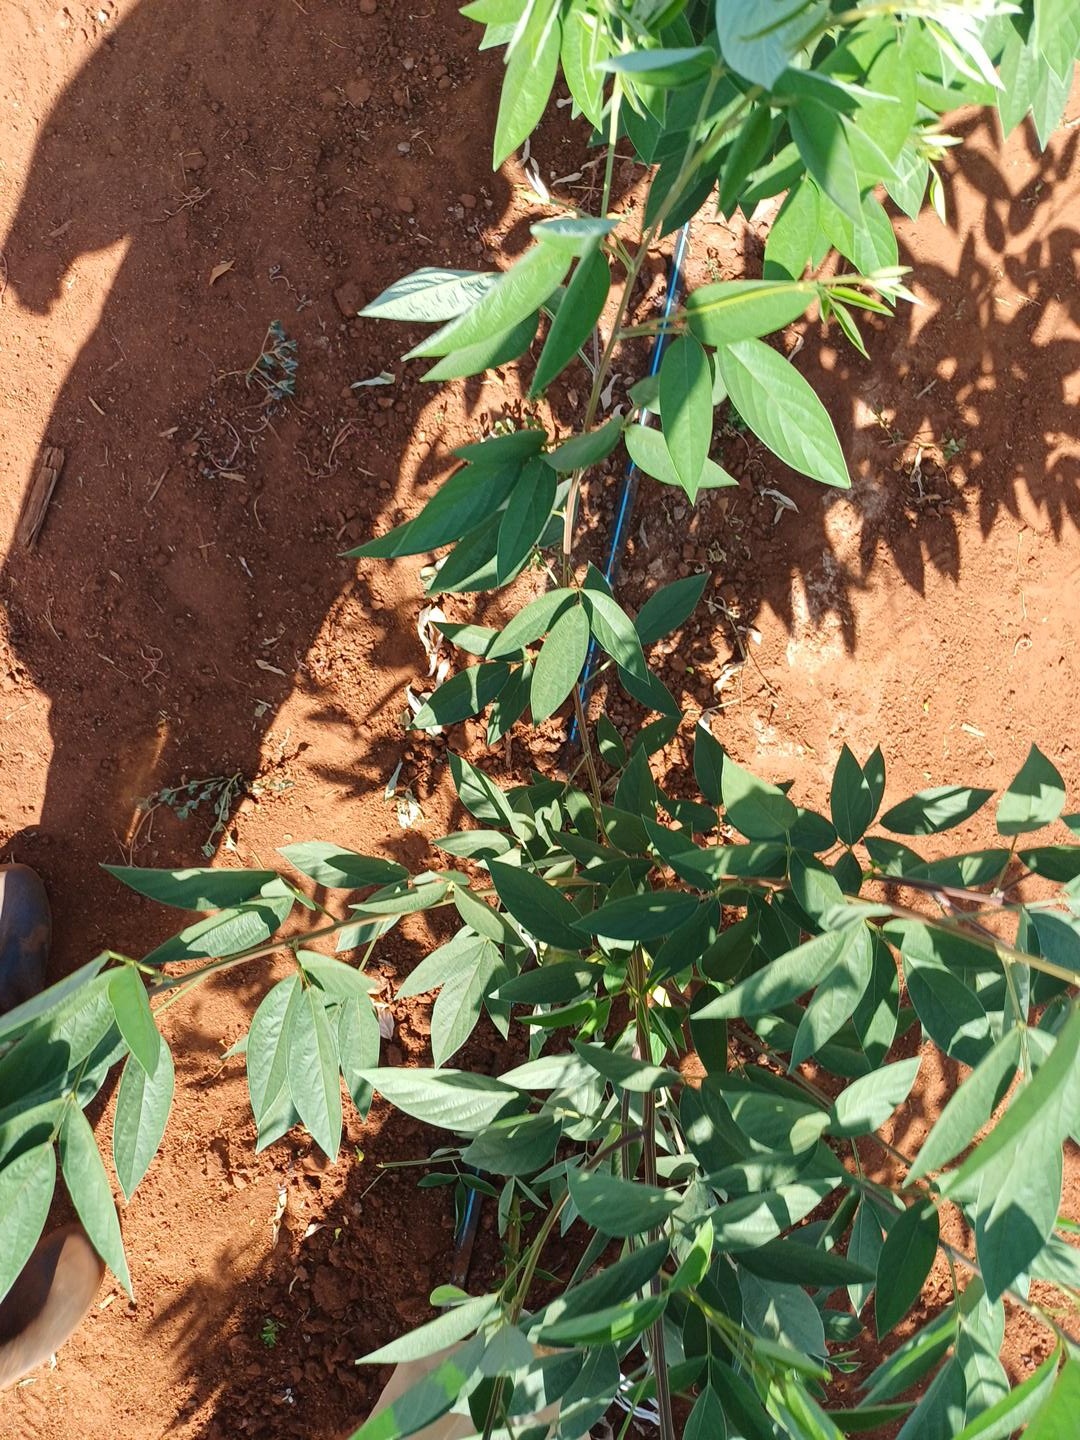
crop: pigeonpea
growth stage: vegetative
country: Kenya
